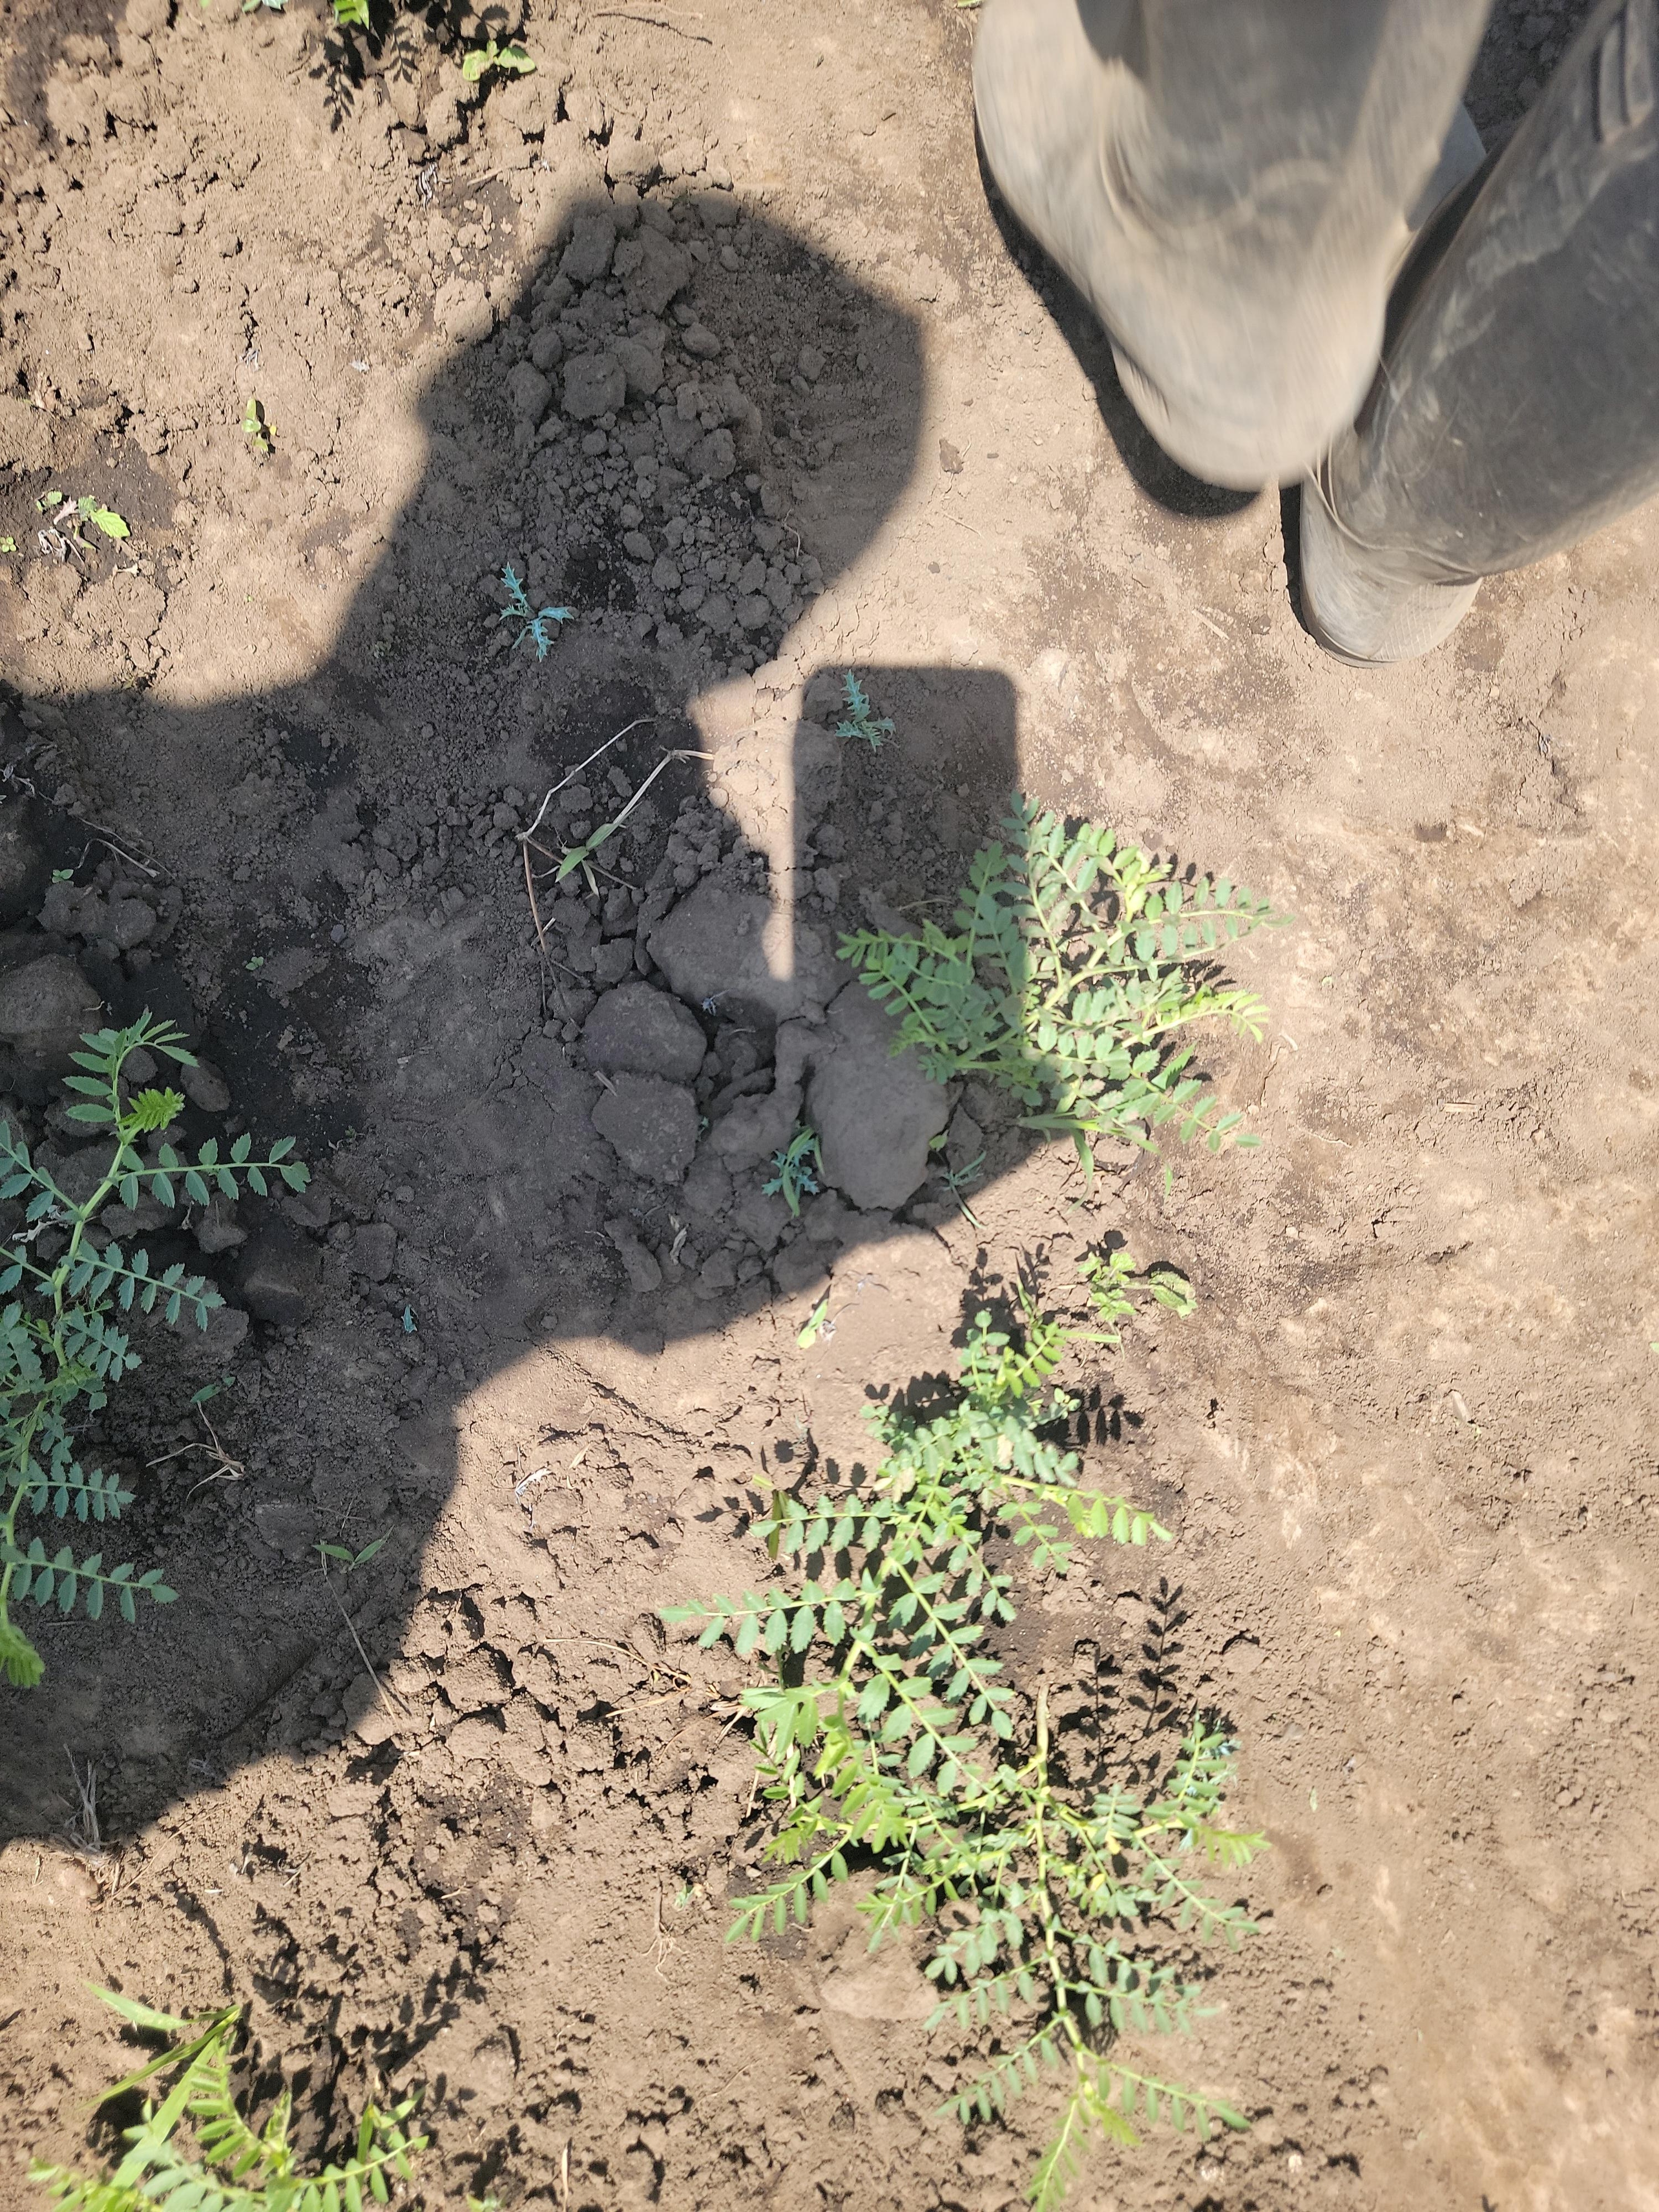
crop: chickpea
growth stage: vegetative
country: Tanzania
